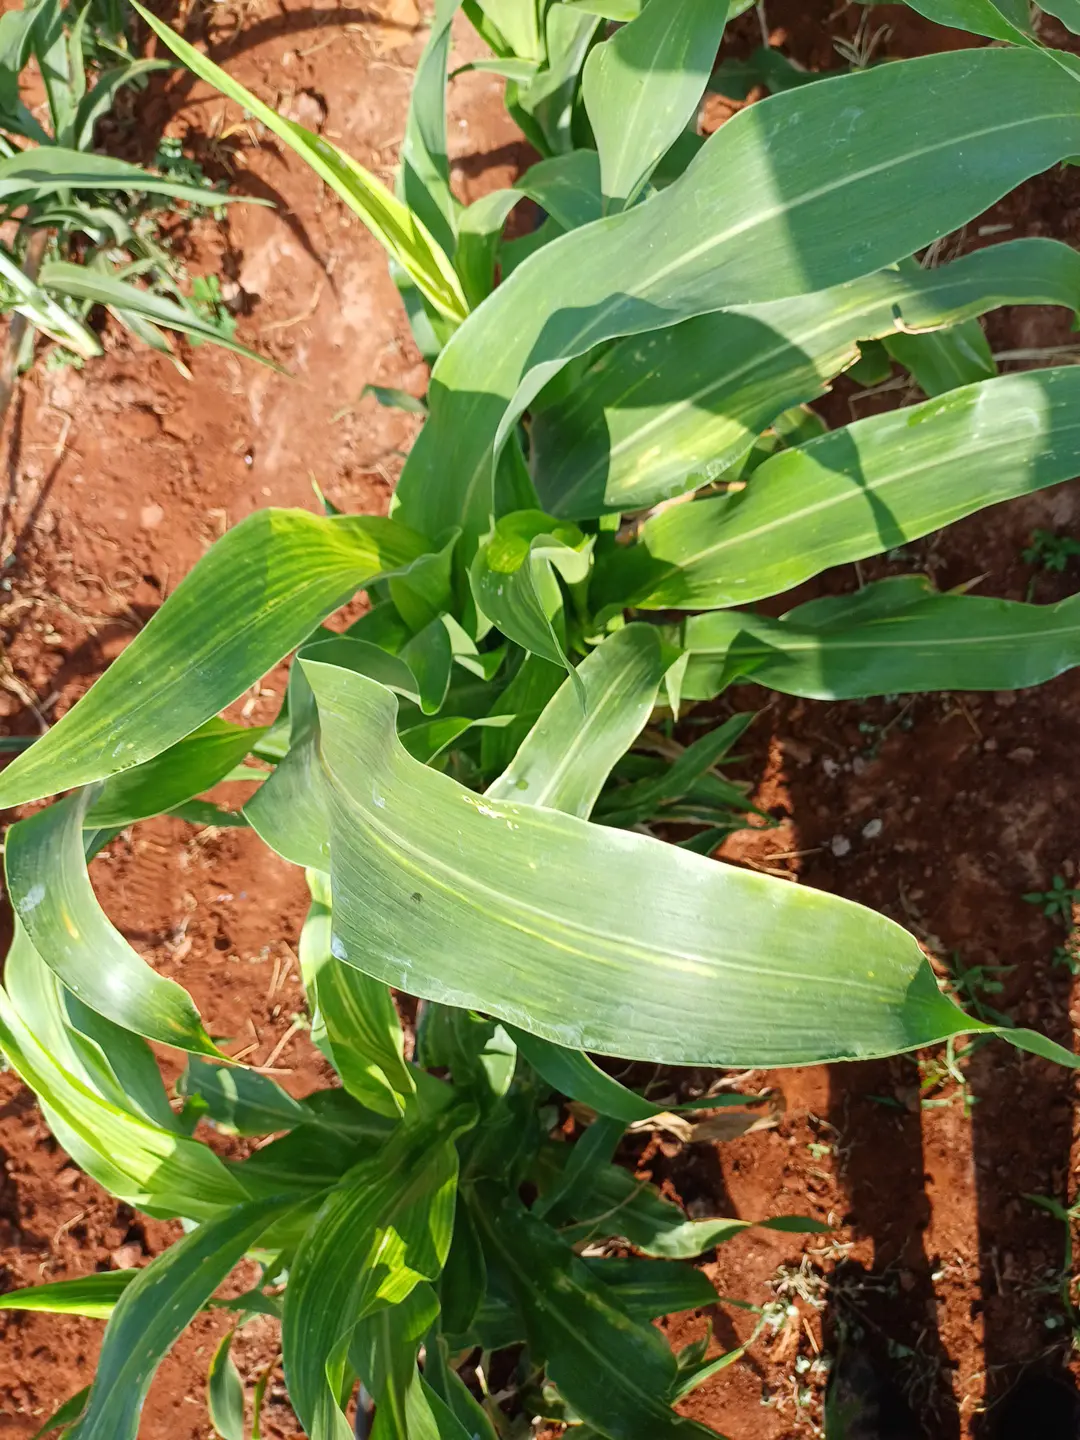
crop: sorghum
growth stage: vegetative
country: Kenya
